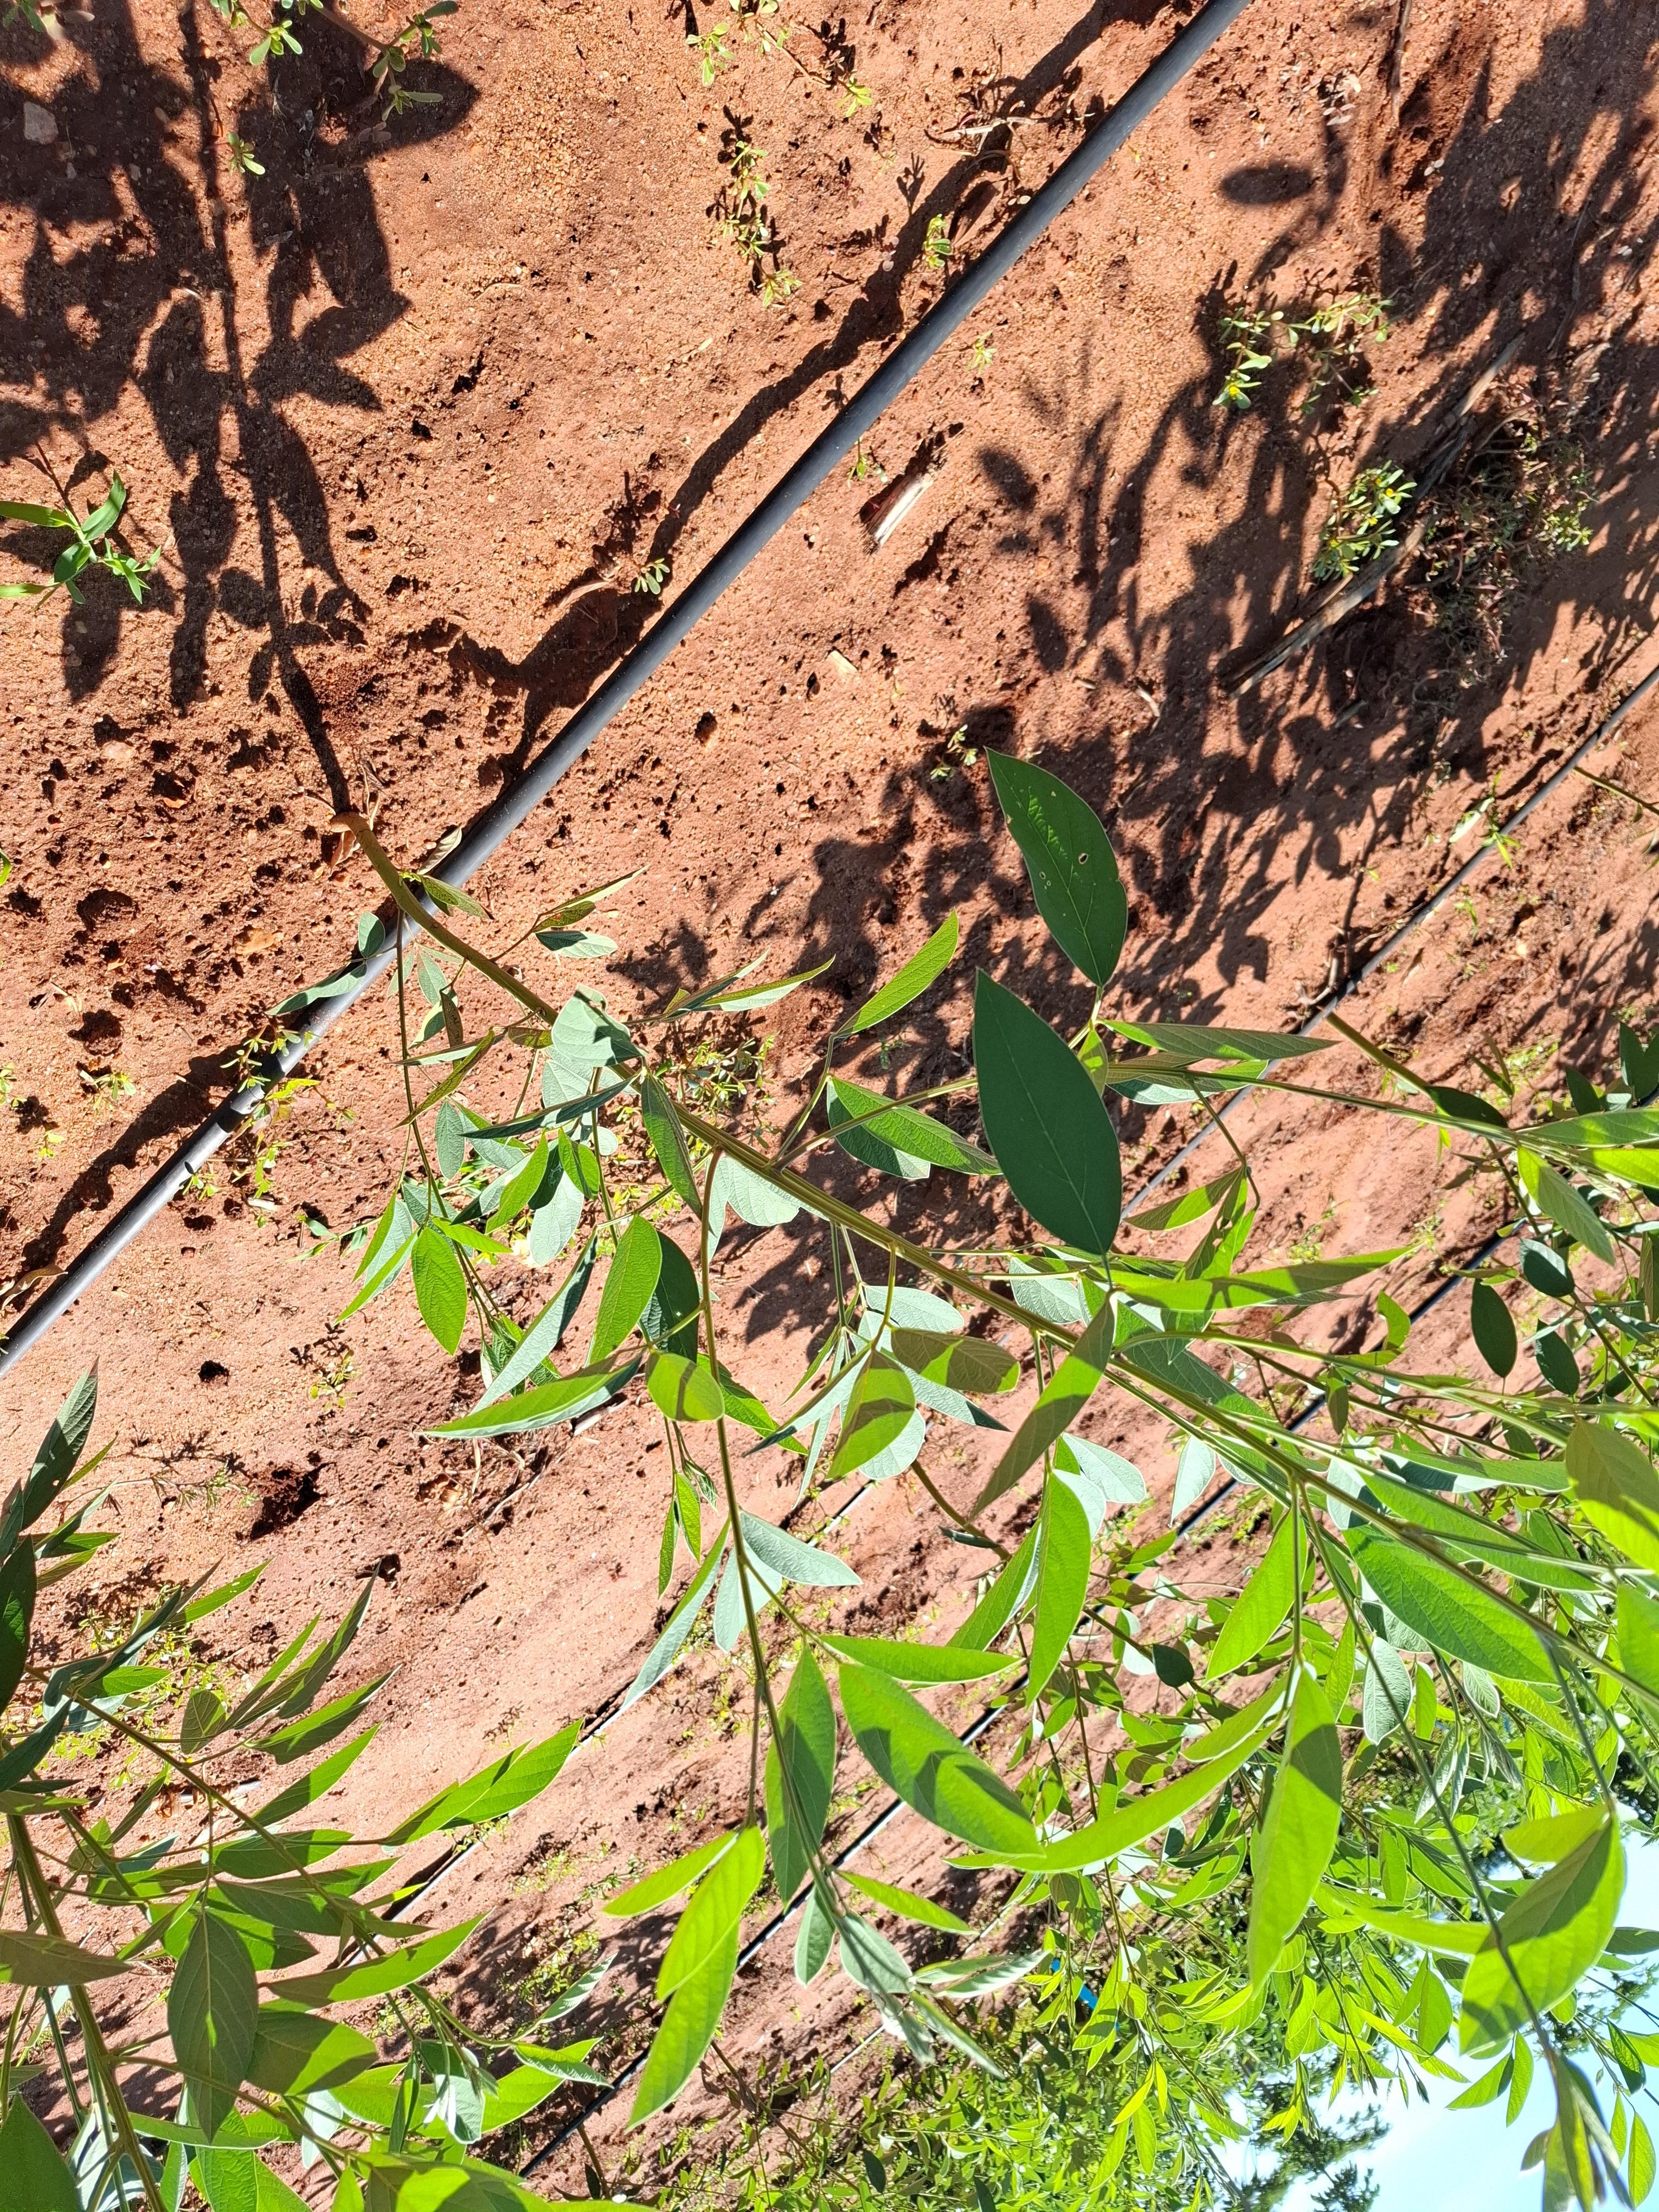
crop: pigeonpea
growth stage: vegetative
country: Kenya
